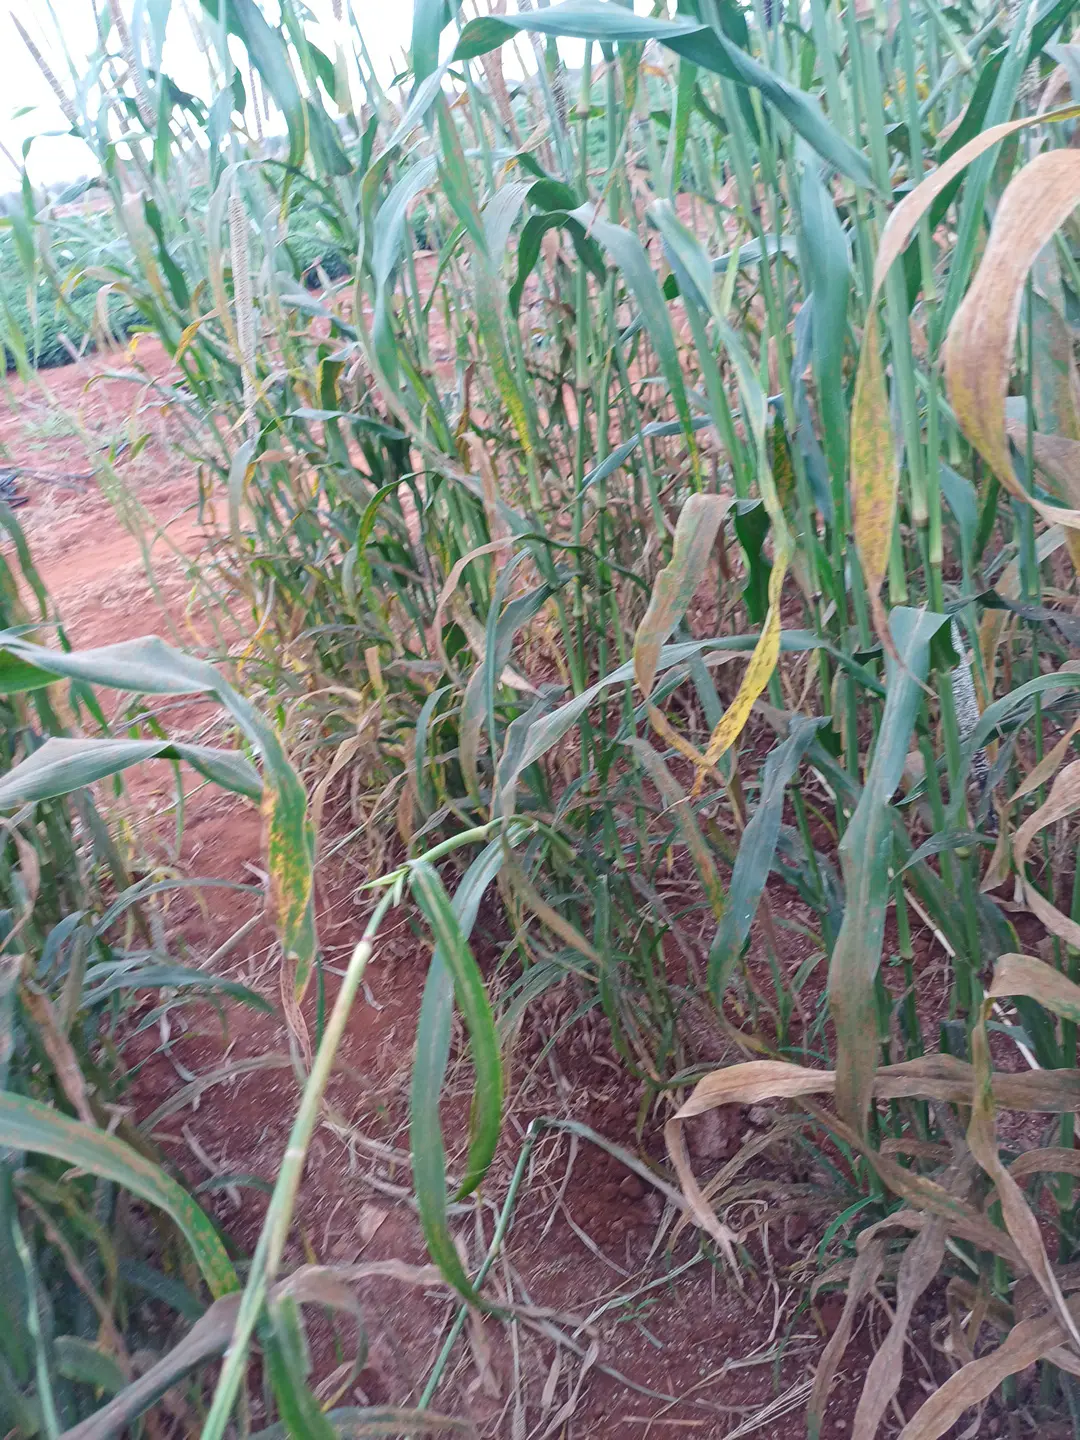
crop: pearl millet
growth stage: filling grain
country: Kenya
